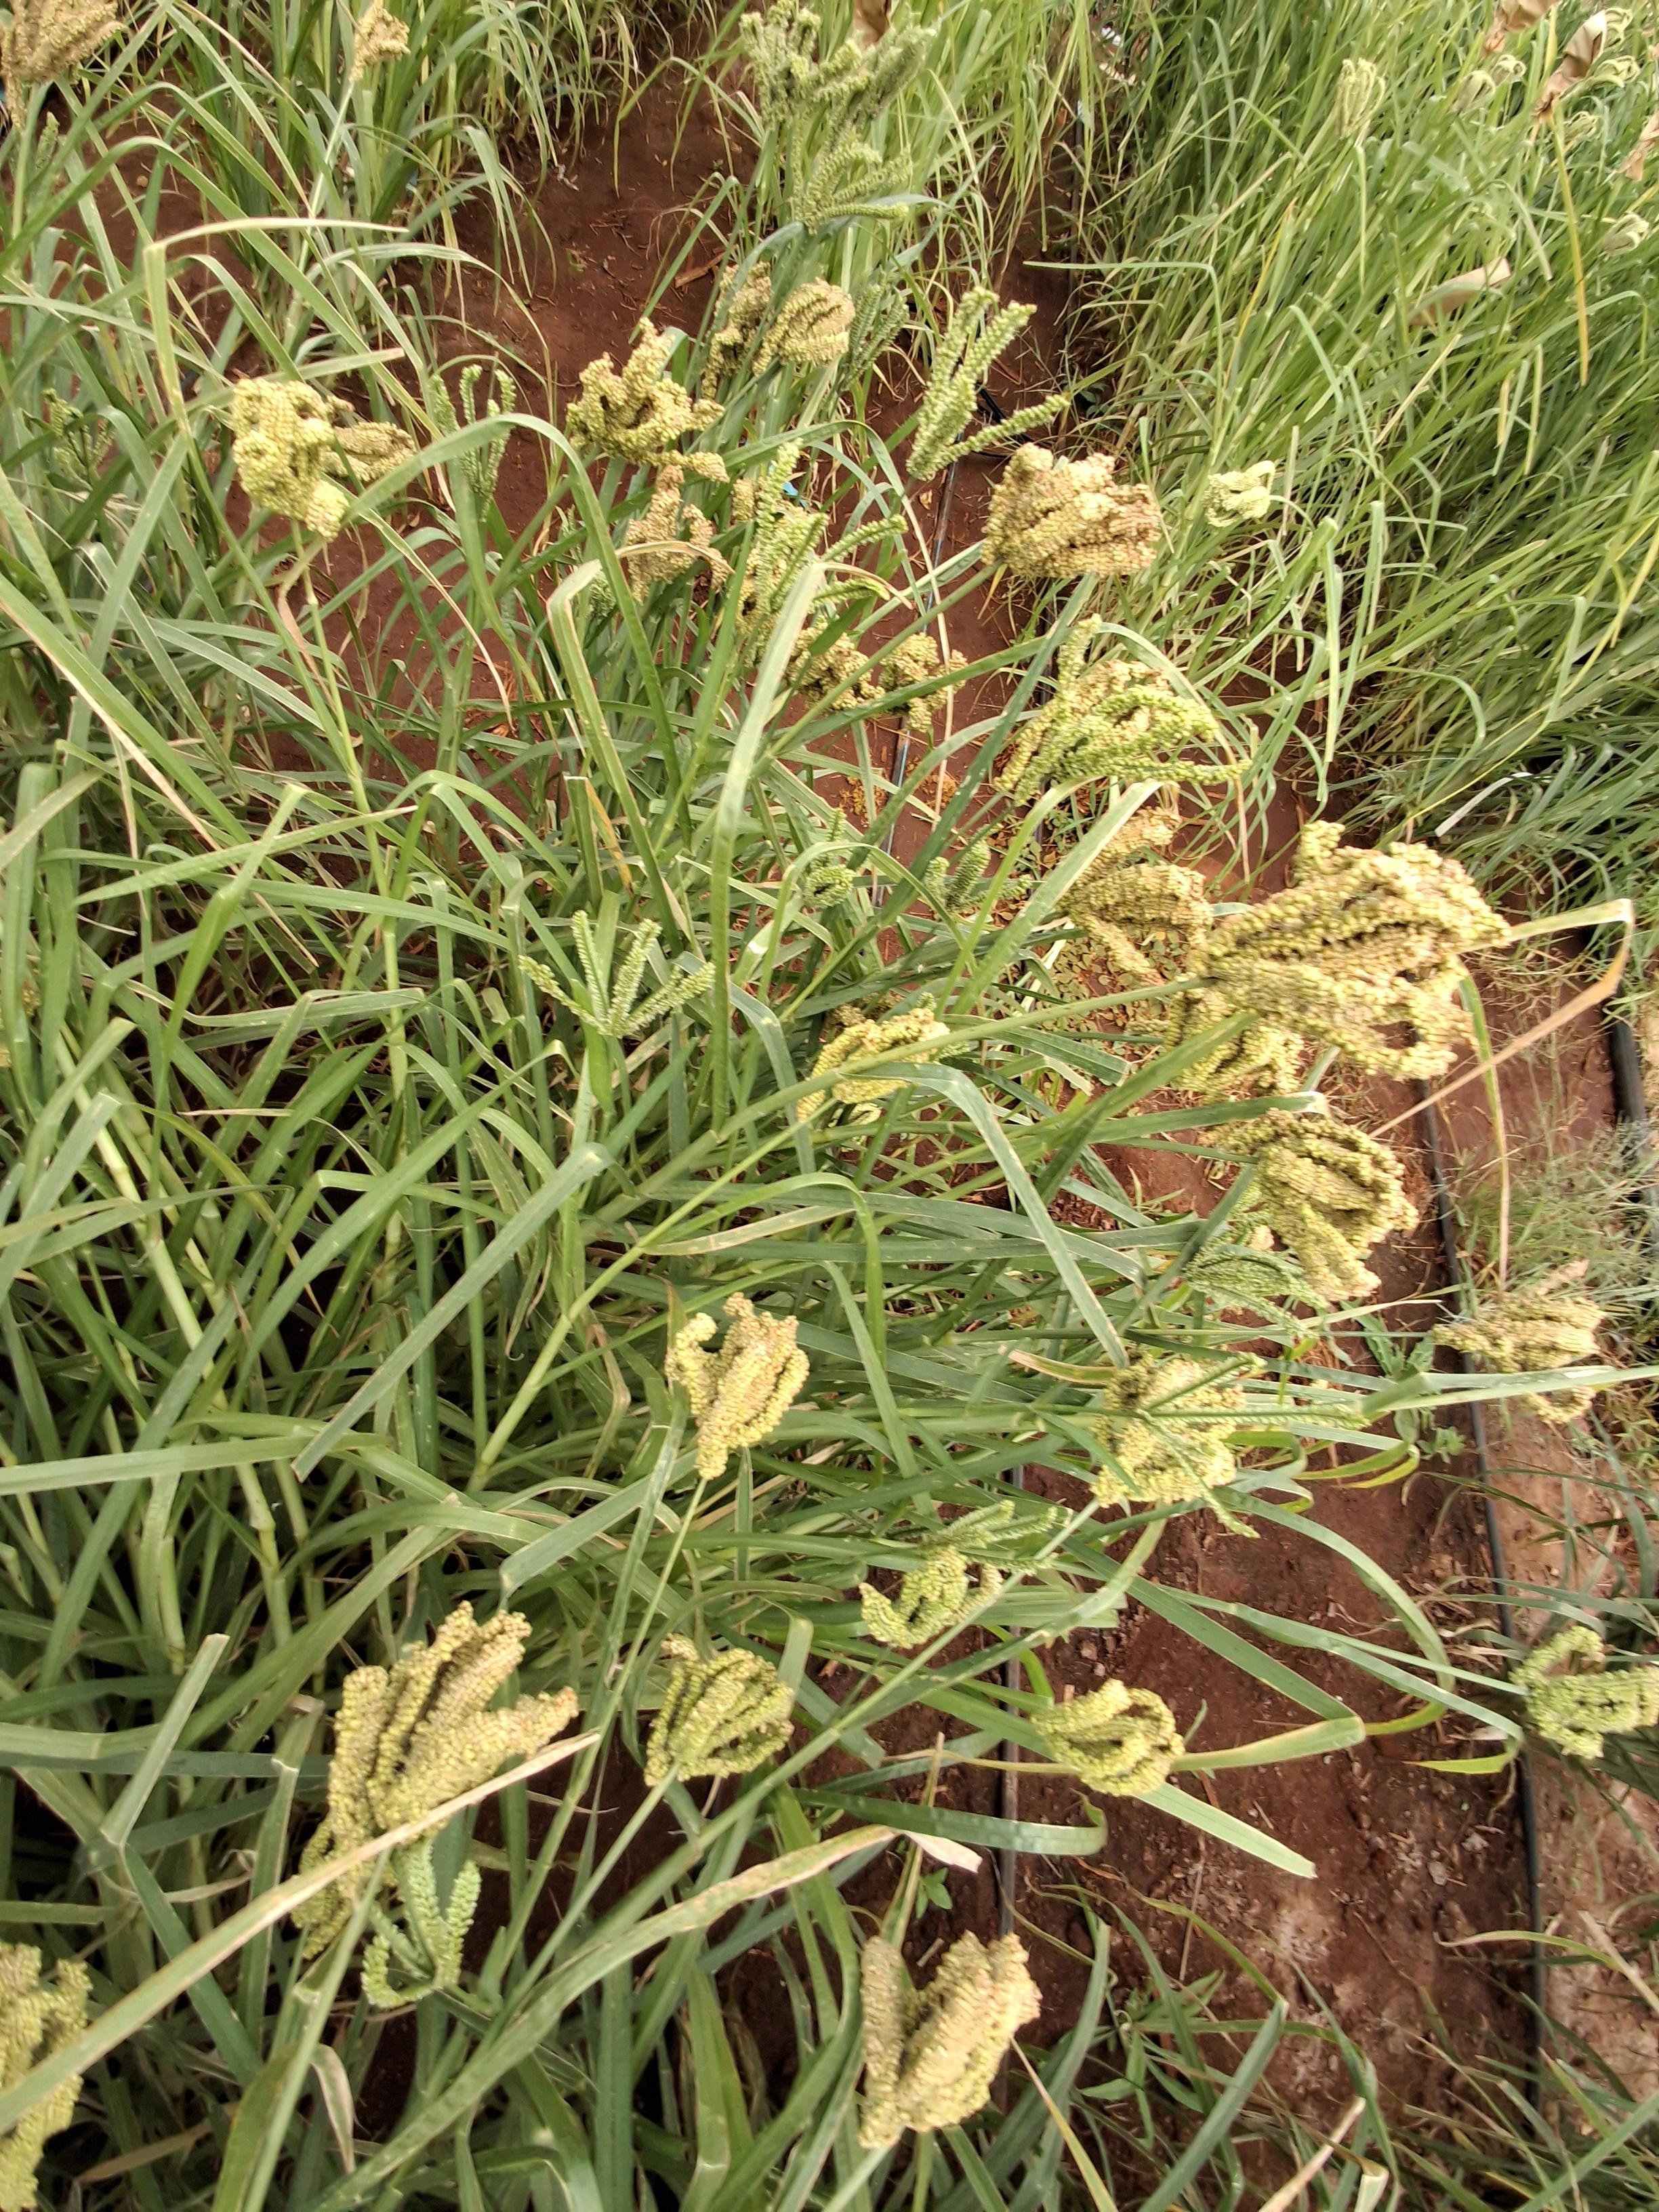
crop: finger millet
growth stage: filling grain
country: Kenya
